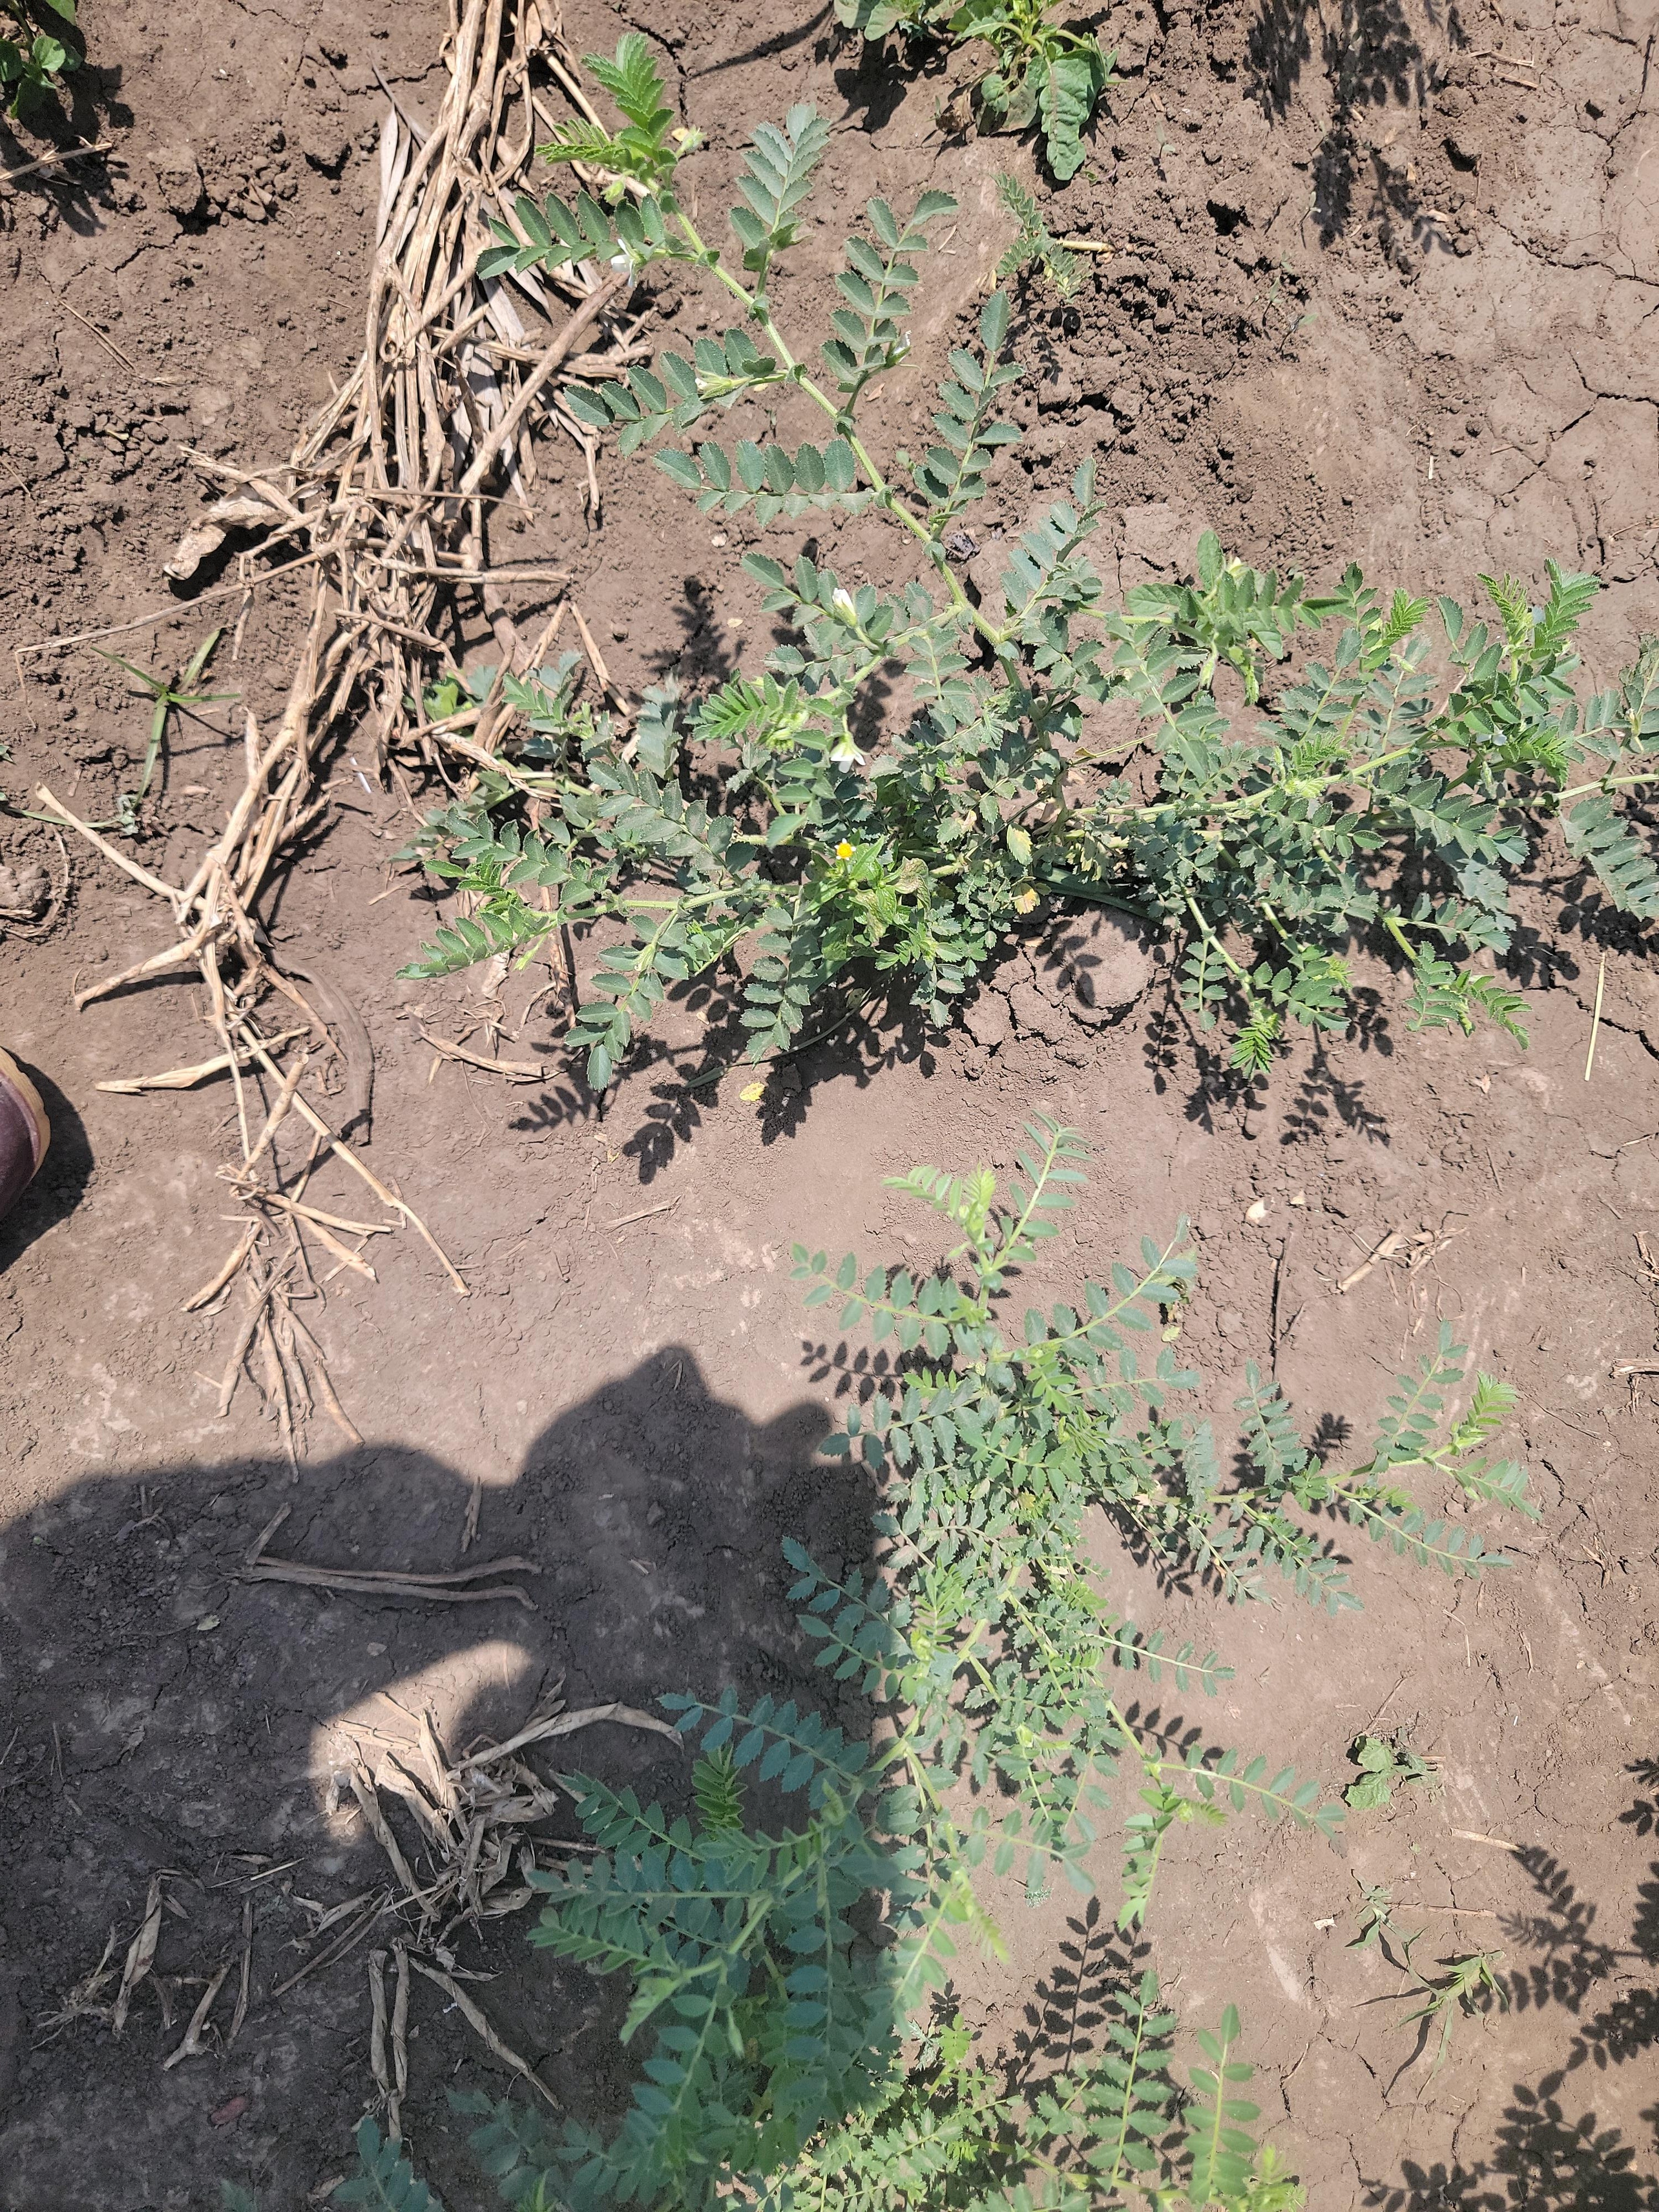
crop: chickpea
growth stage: flowering
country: Tanzania
